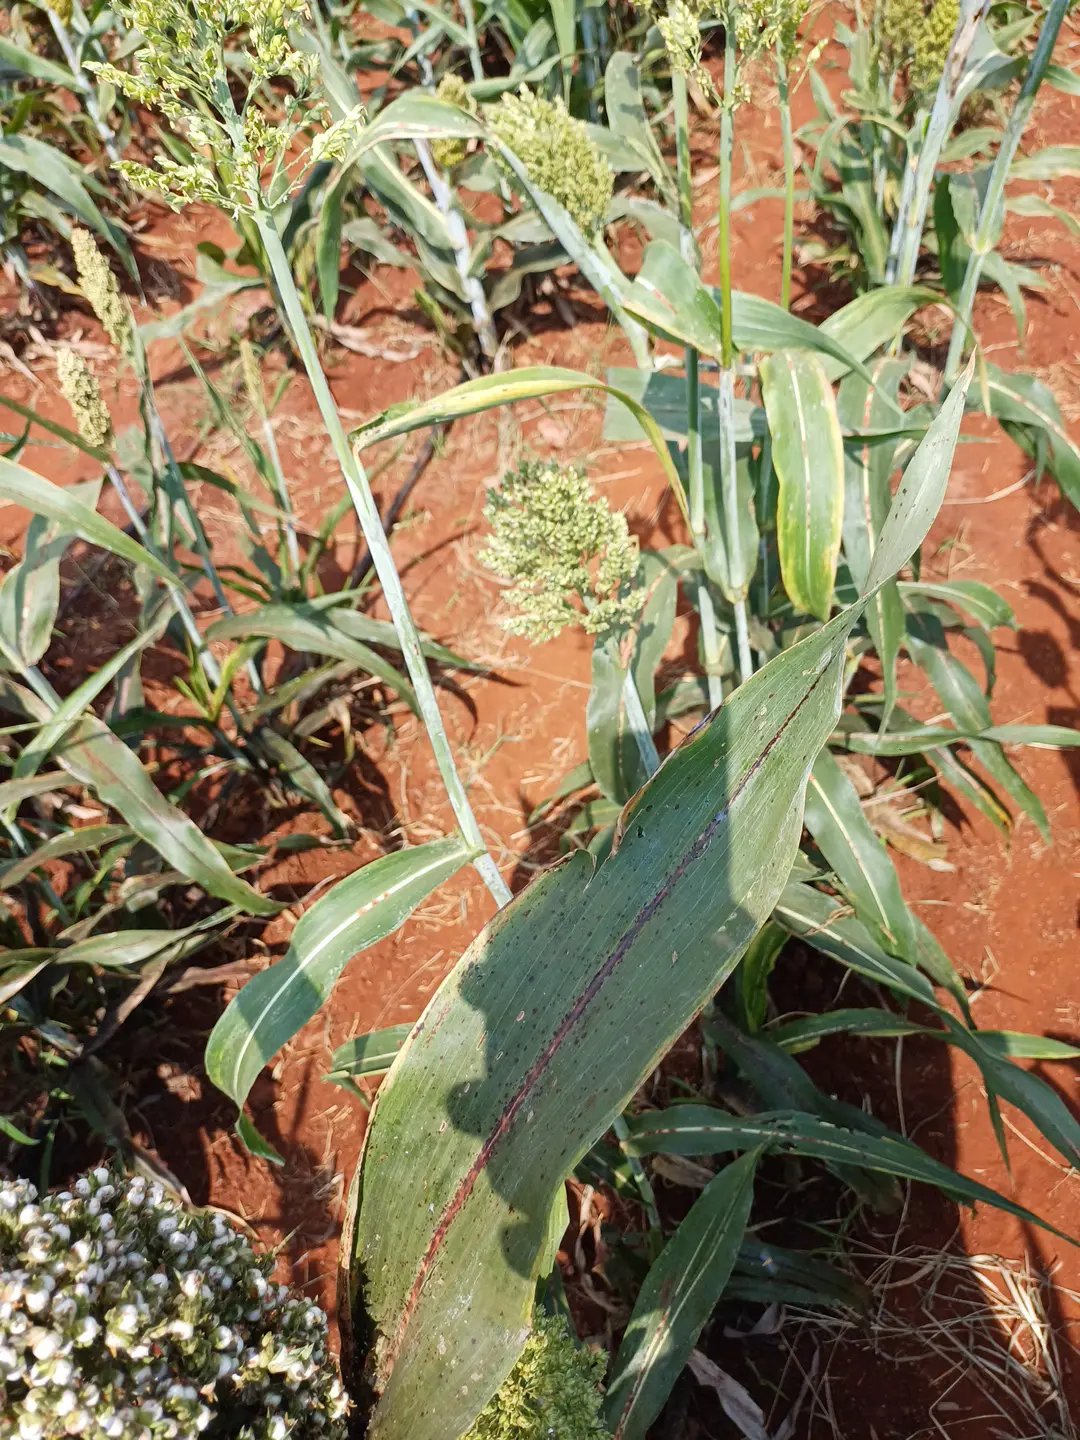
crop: sorghum
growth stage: filling grain
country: Kenya
